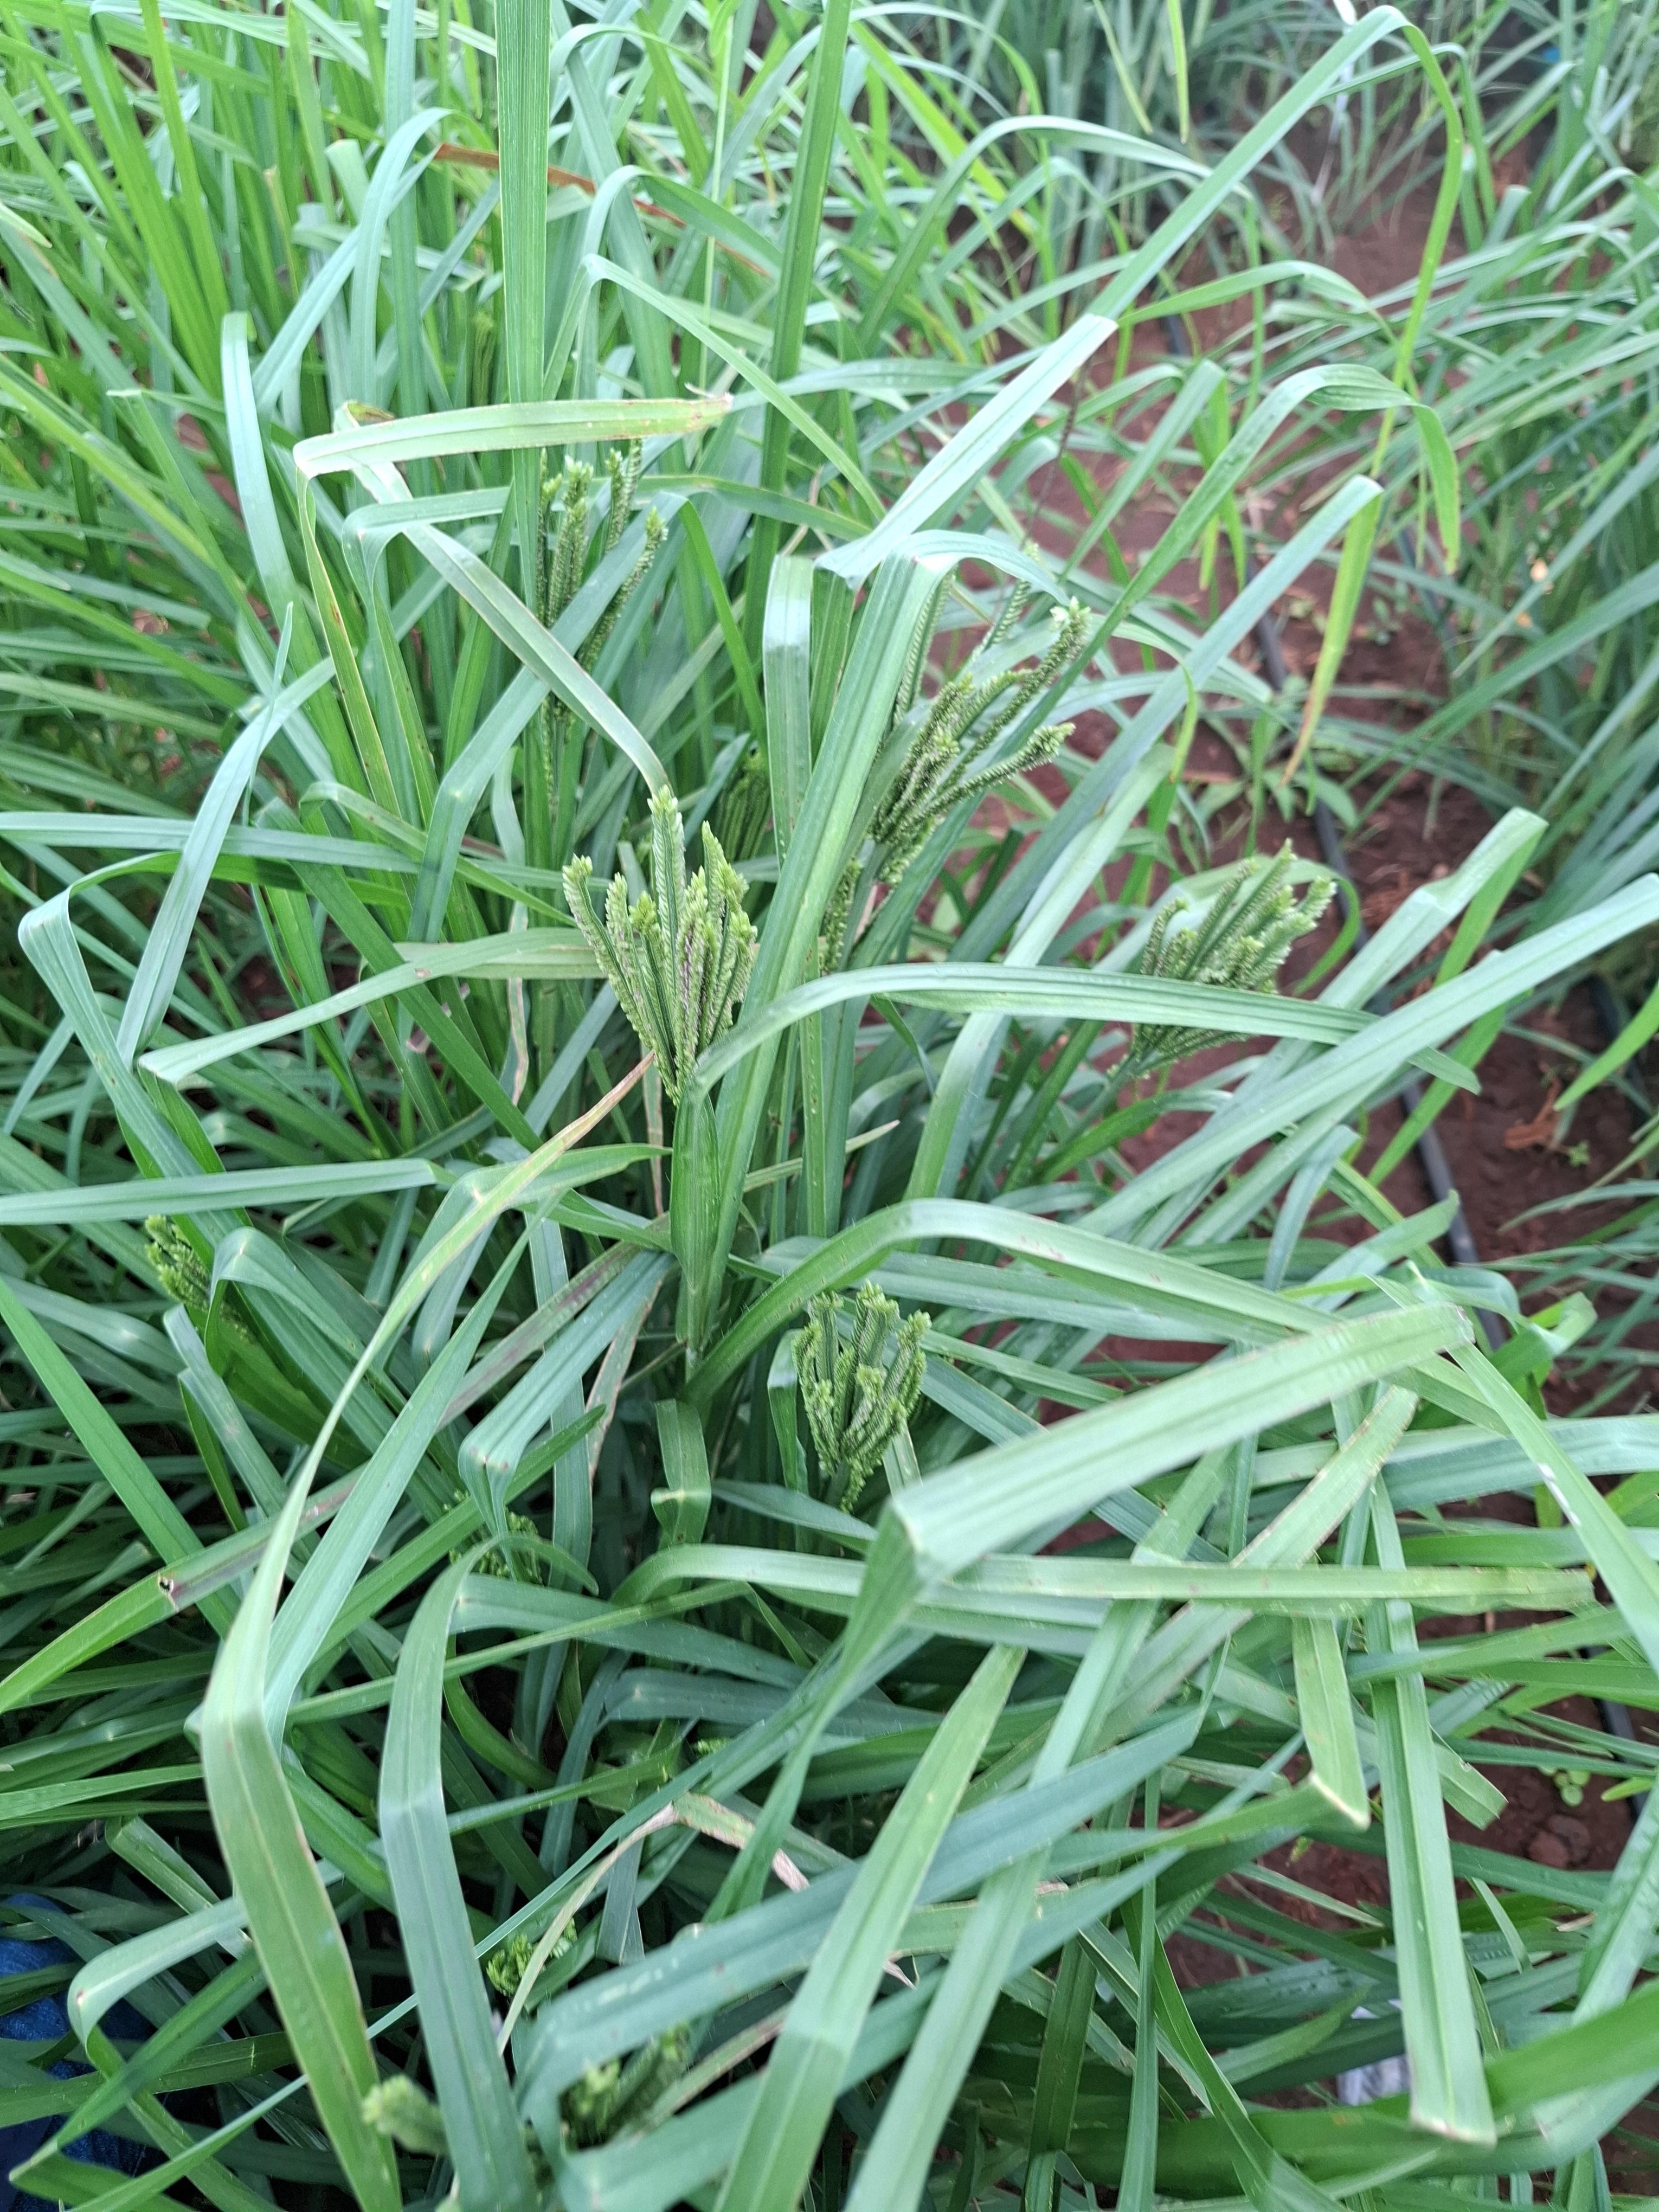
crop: finger millet
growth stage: flowering
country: Kenya
